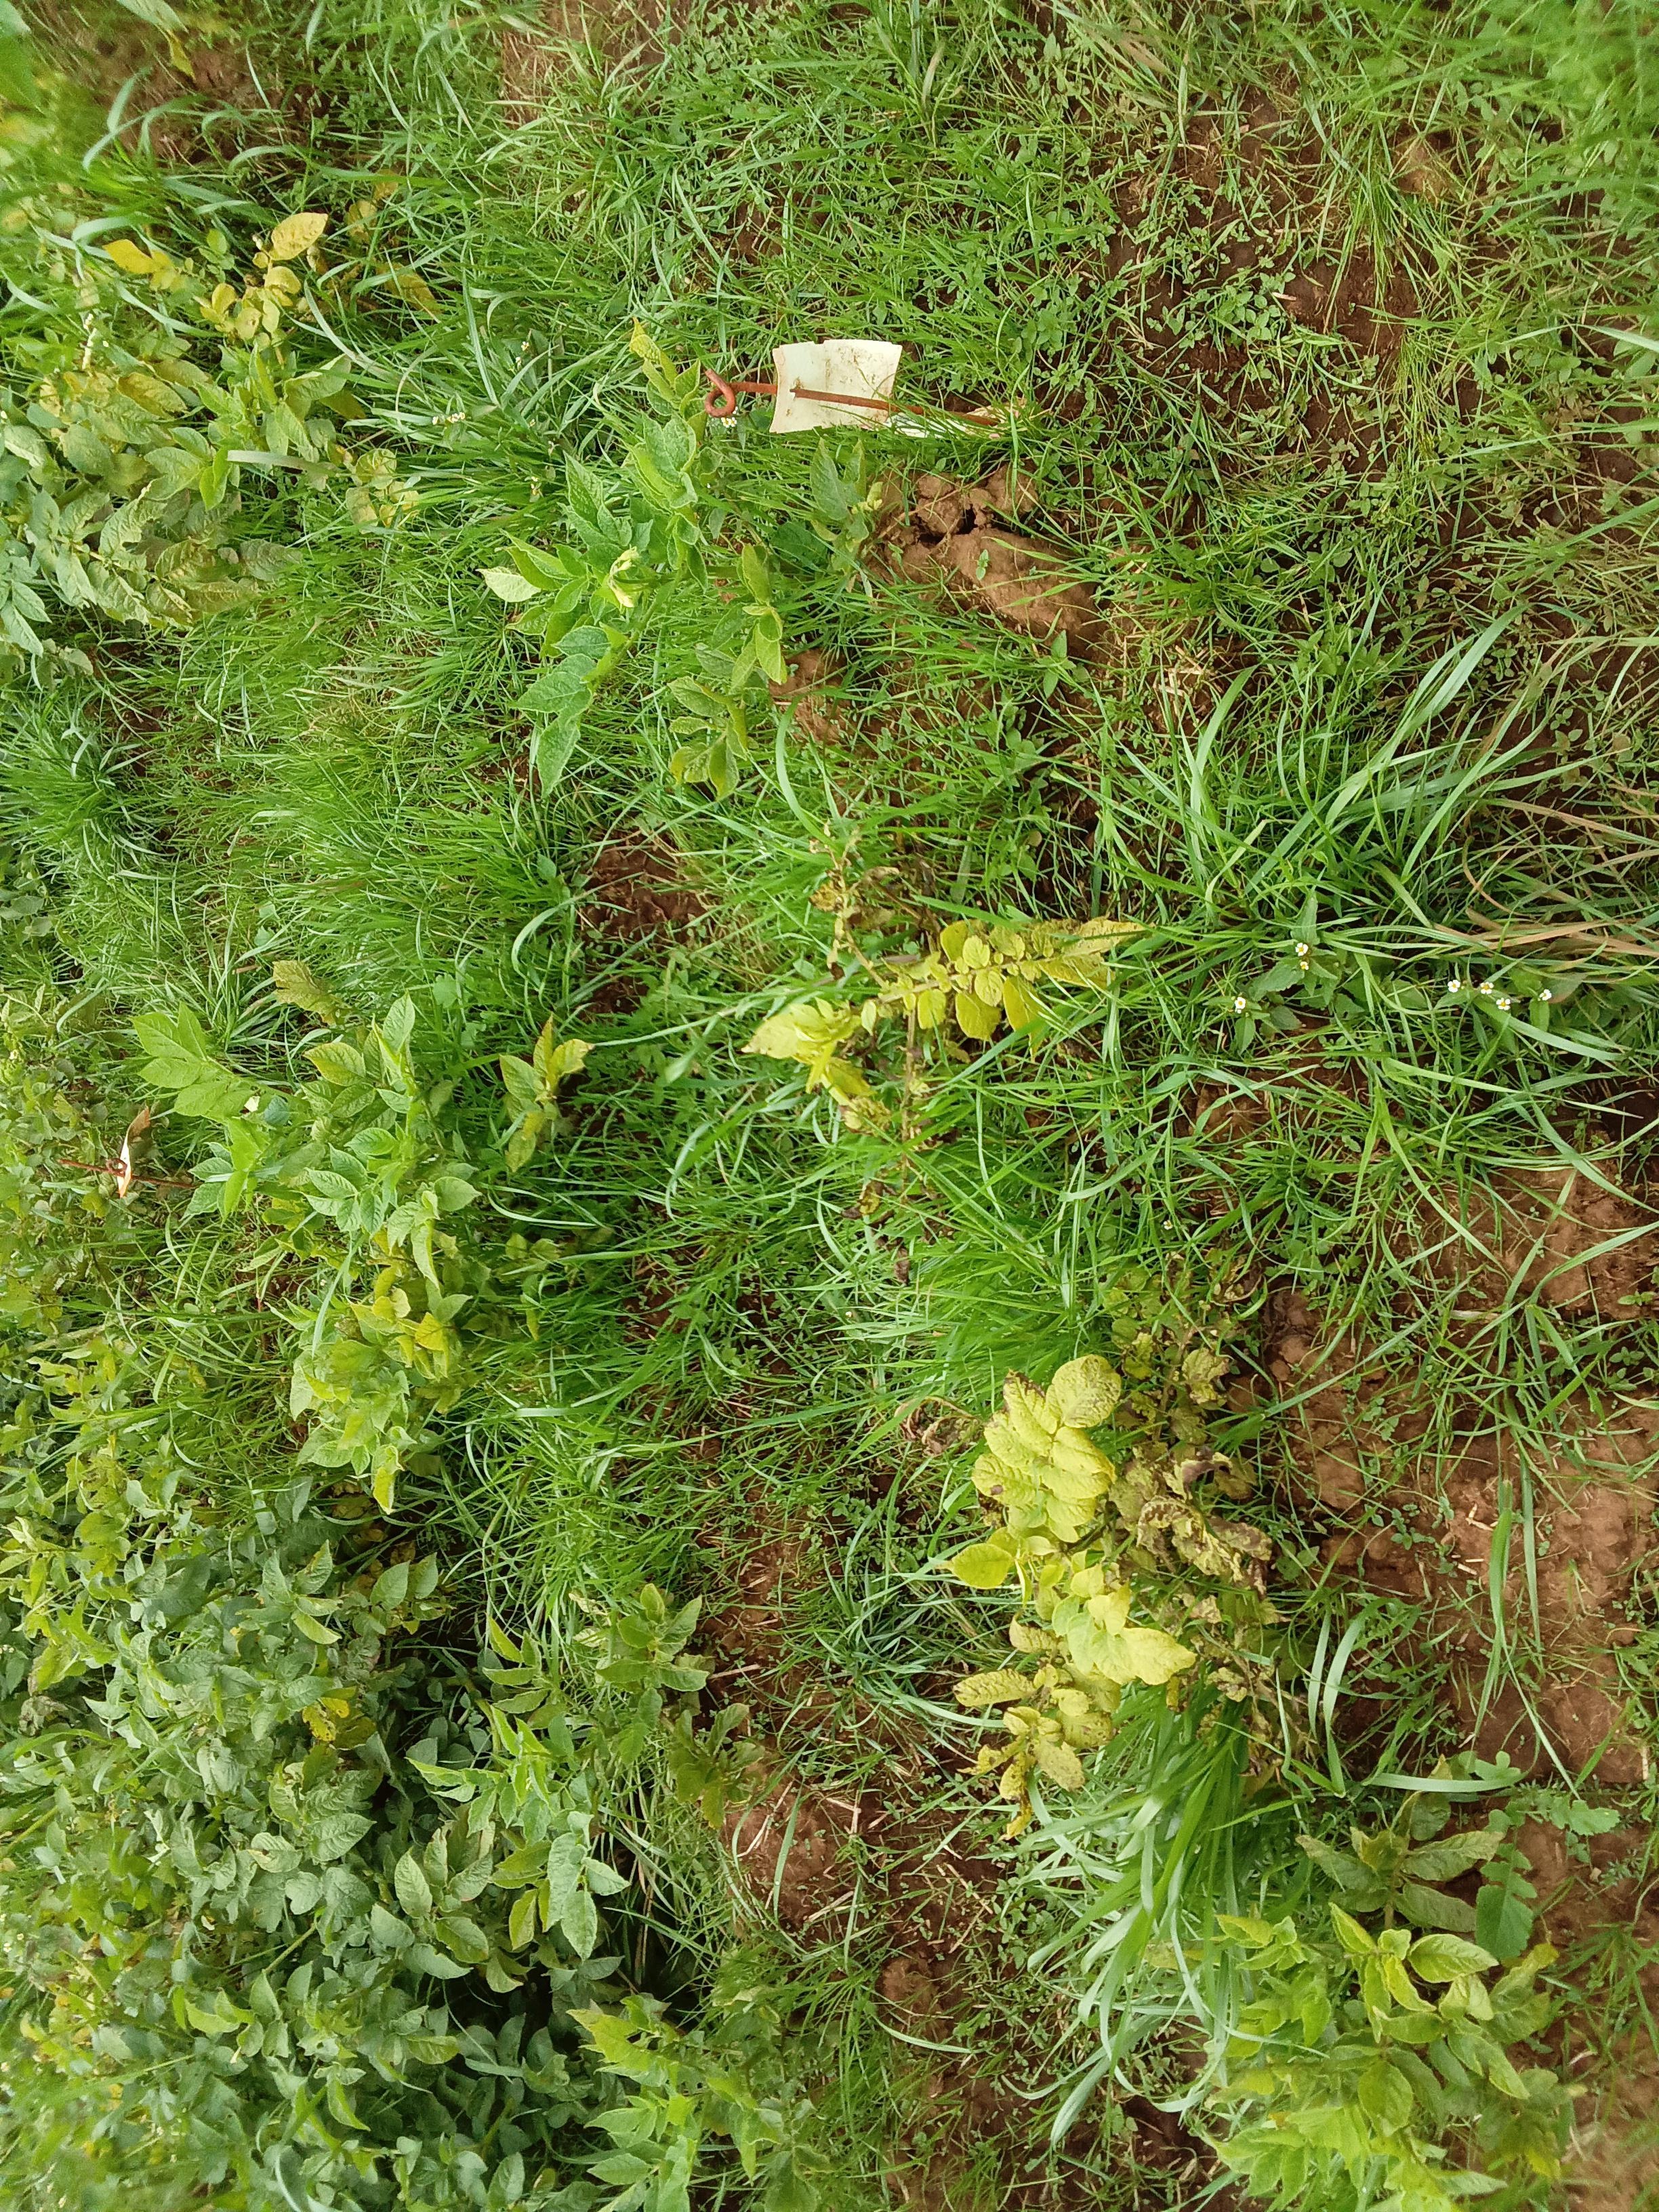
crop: potato
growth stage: harvest maturity
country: Kenya
